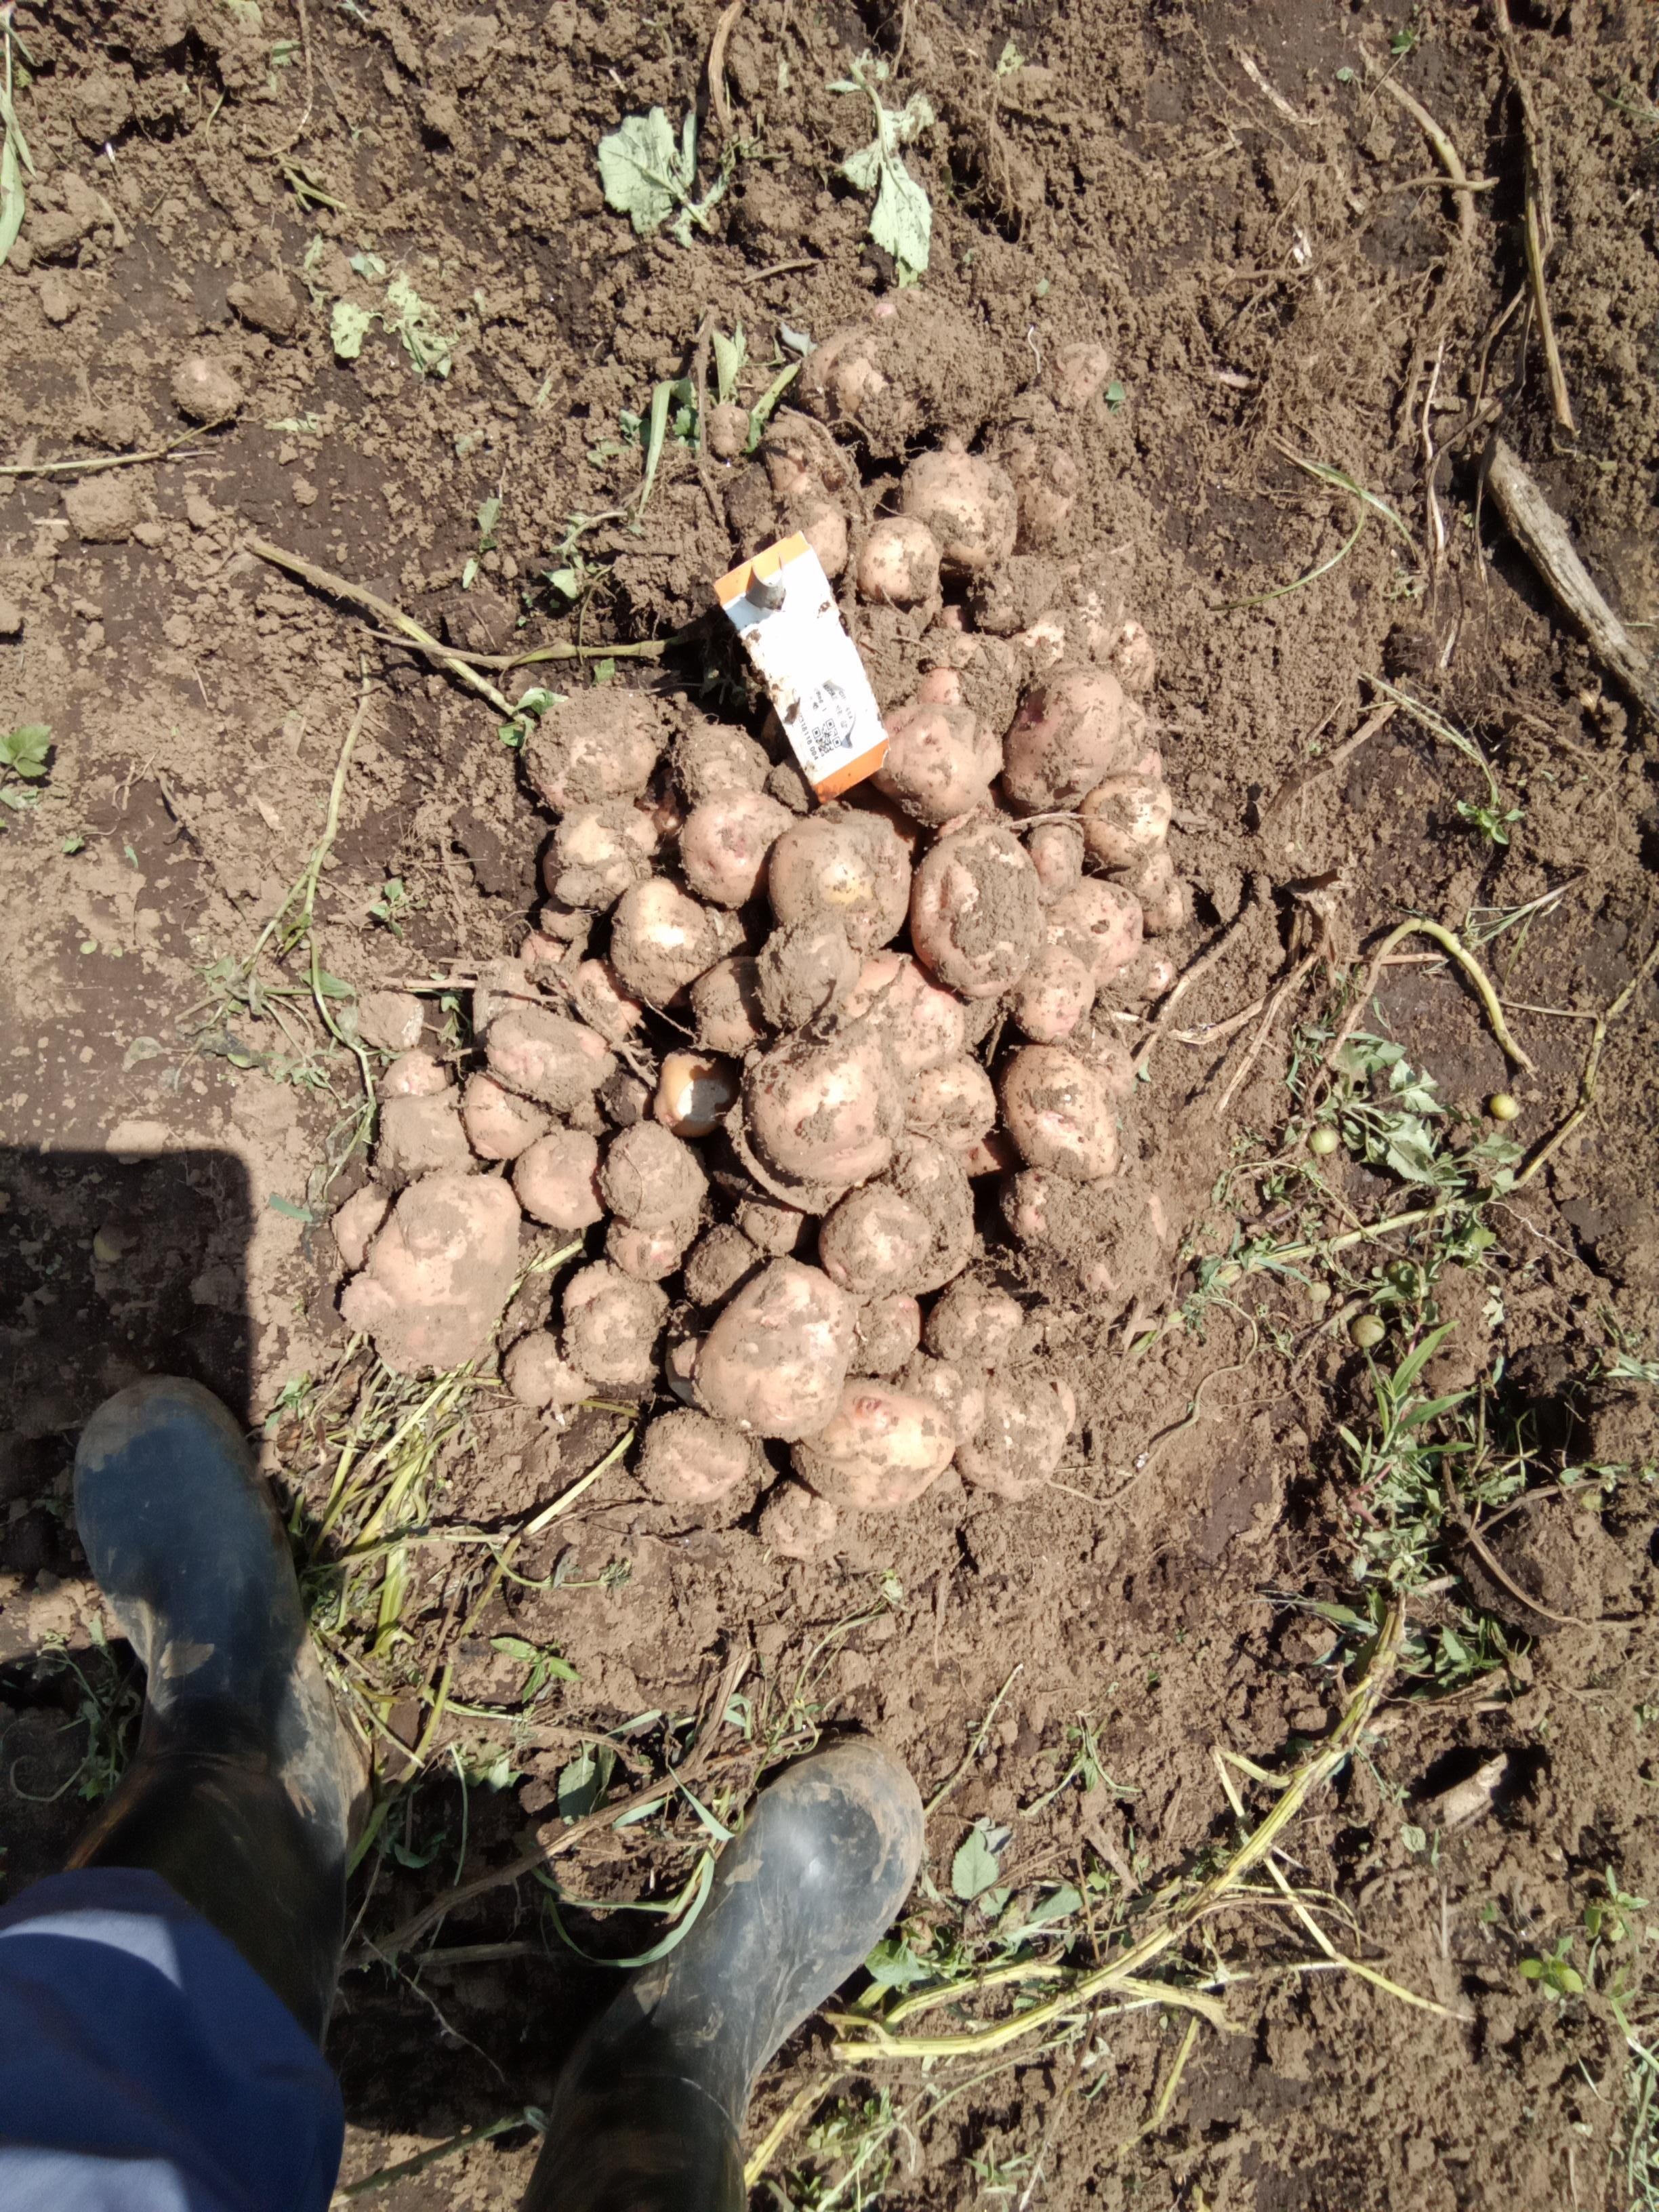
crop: potato
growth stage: harvest
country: Kenya
